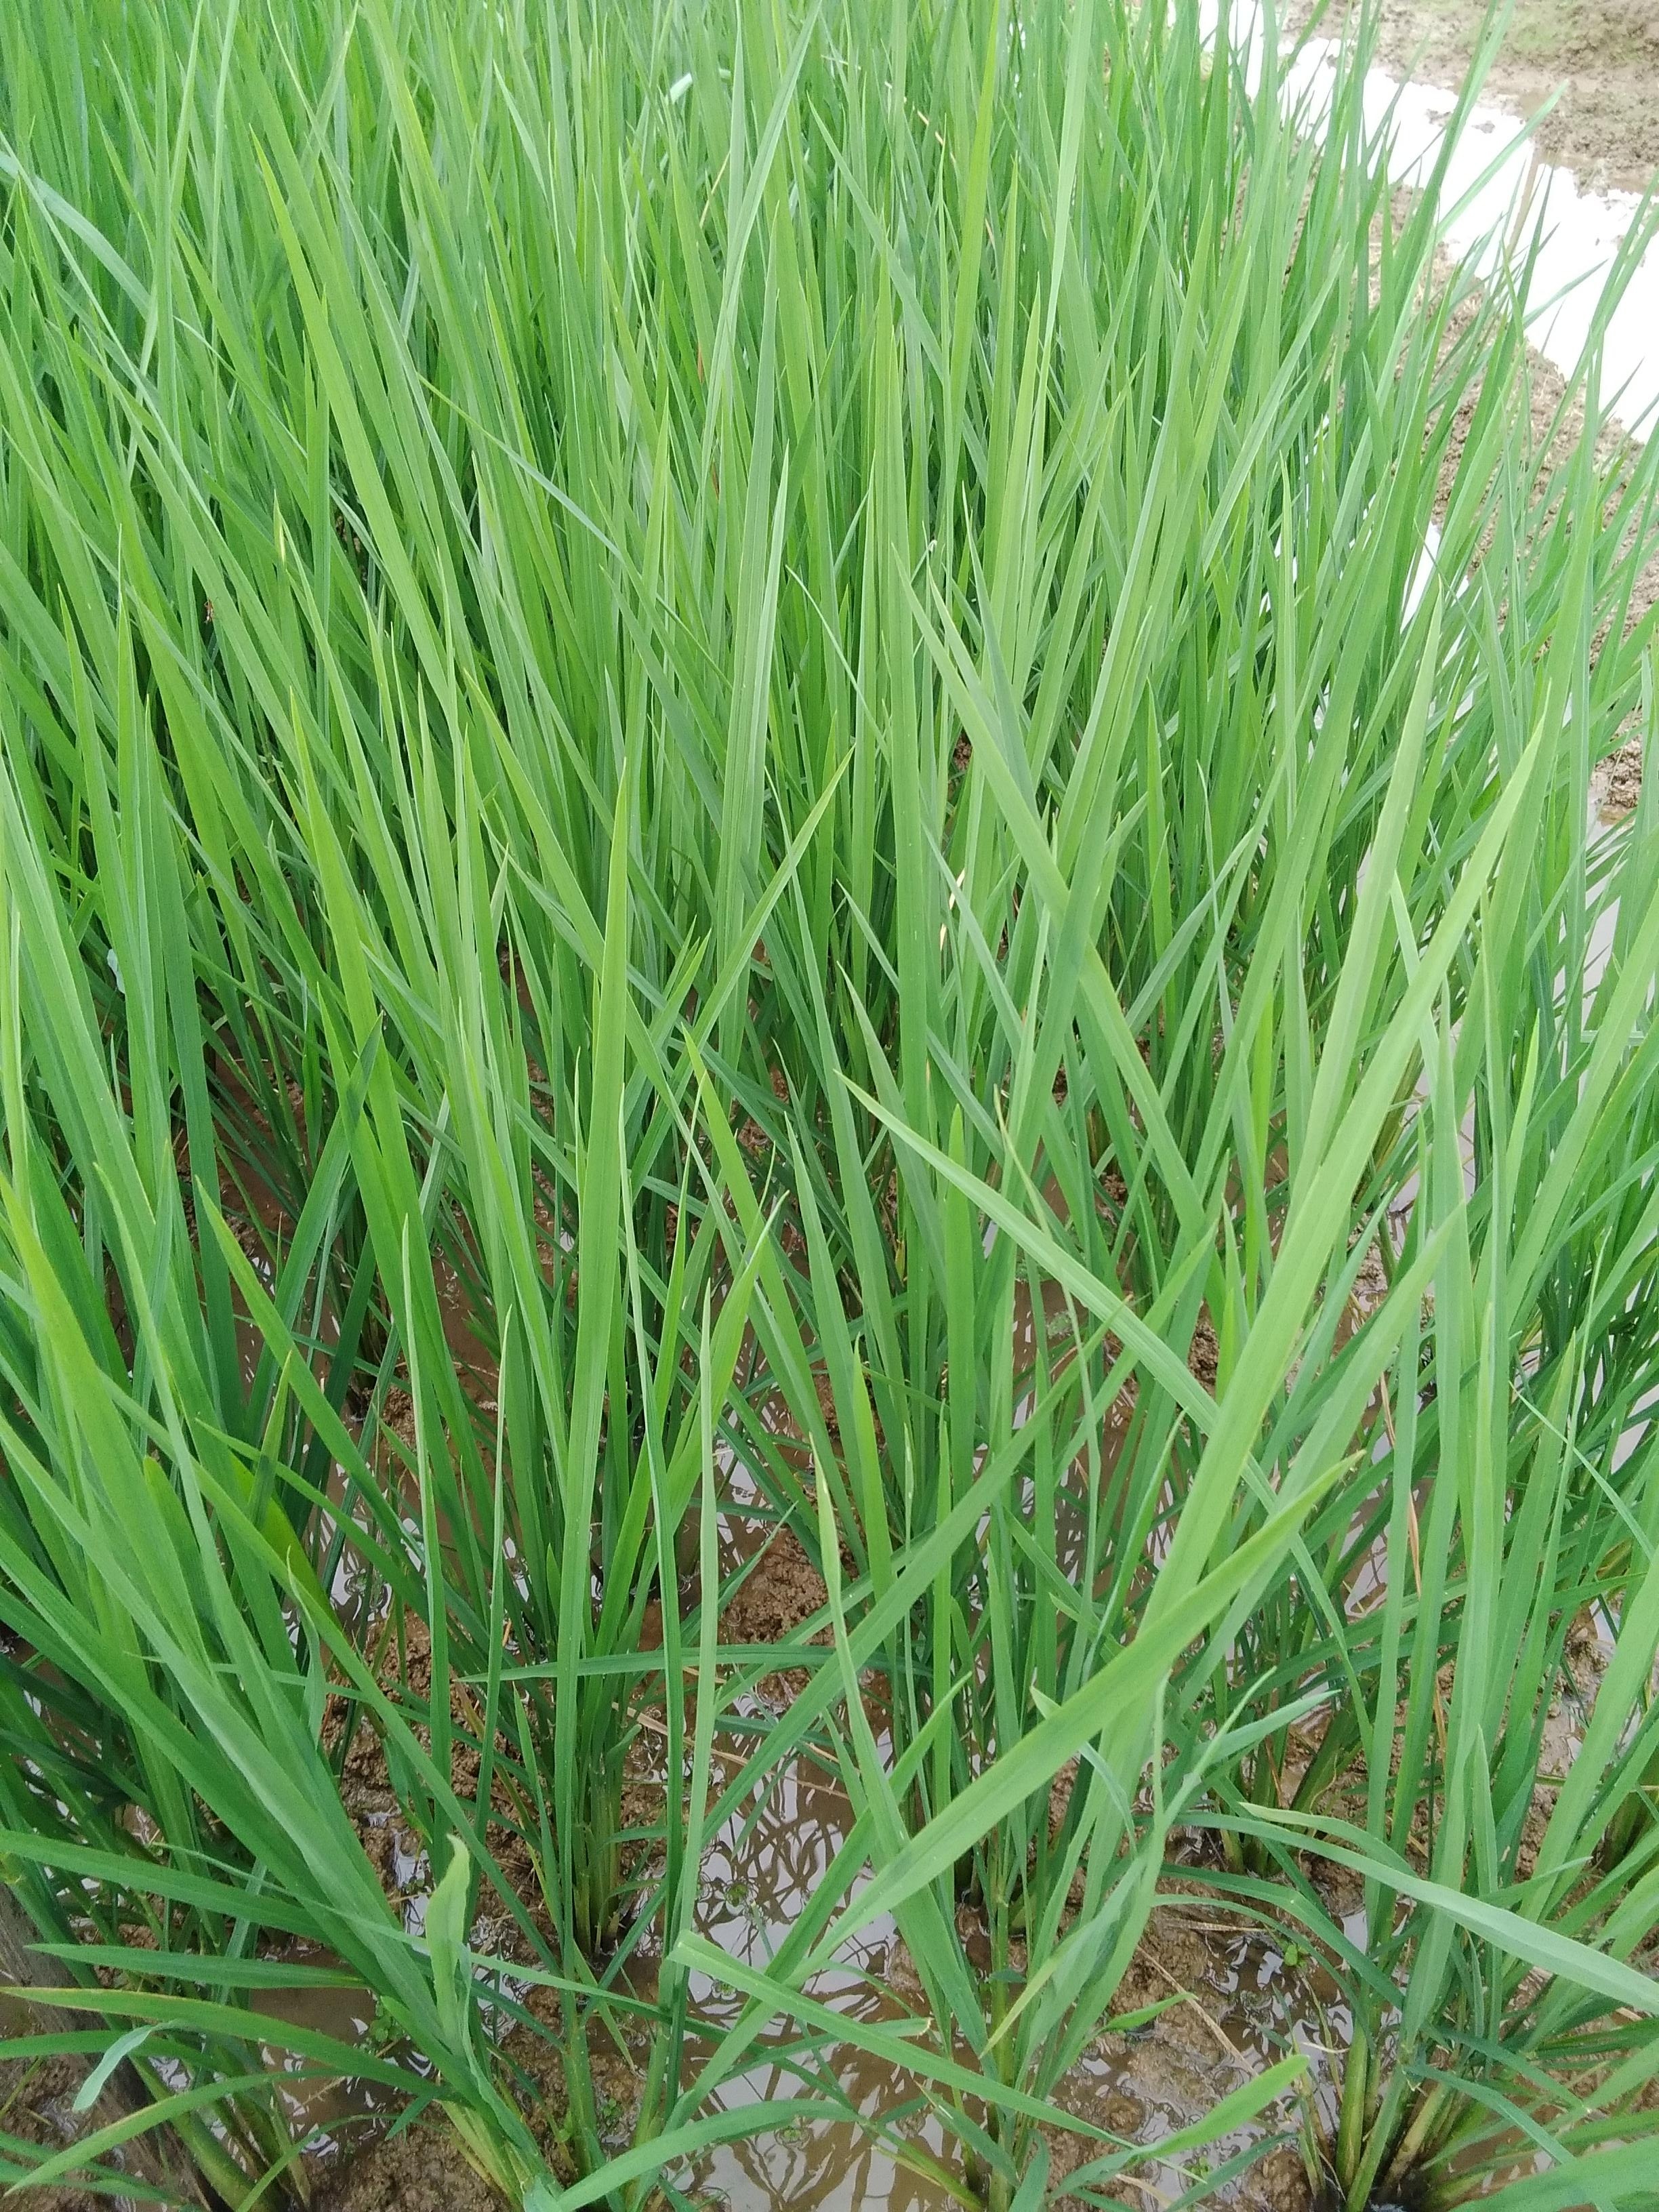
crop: rice
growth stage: vegetative
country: Nigeria
